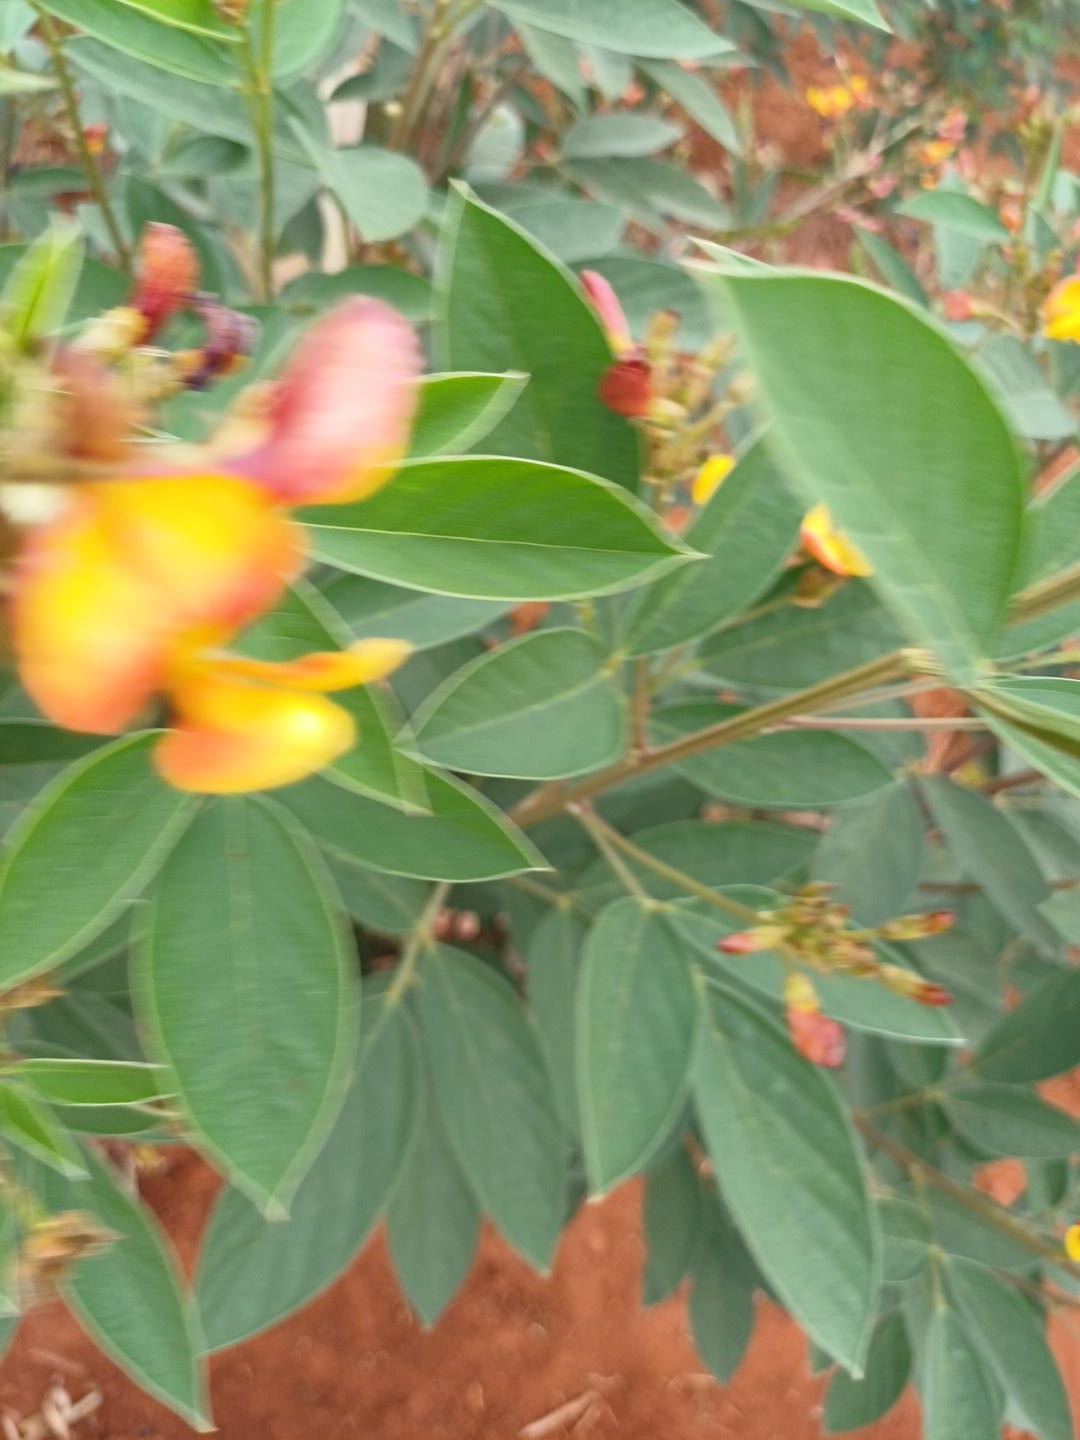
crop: pigeonpea
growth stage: flowering
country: Kenya
